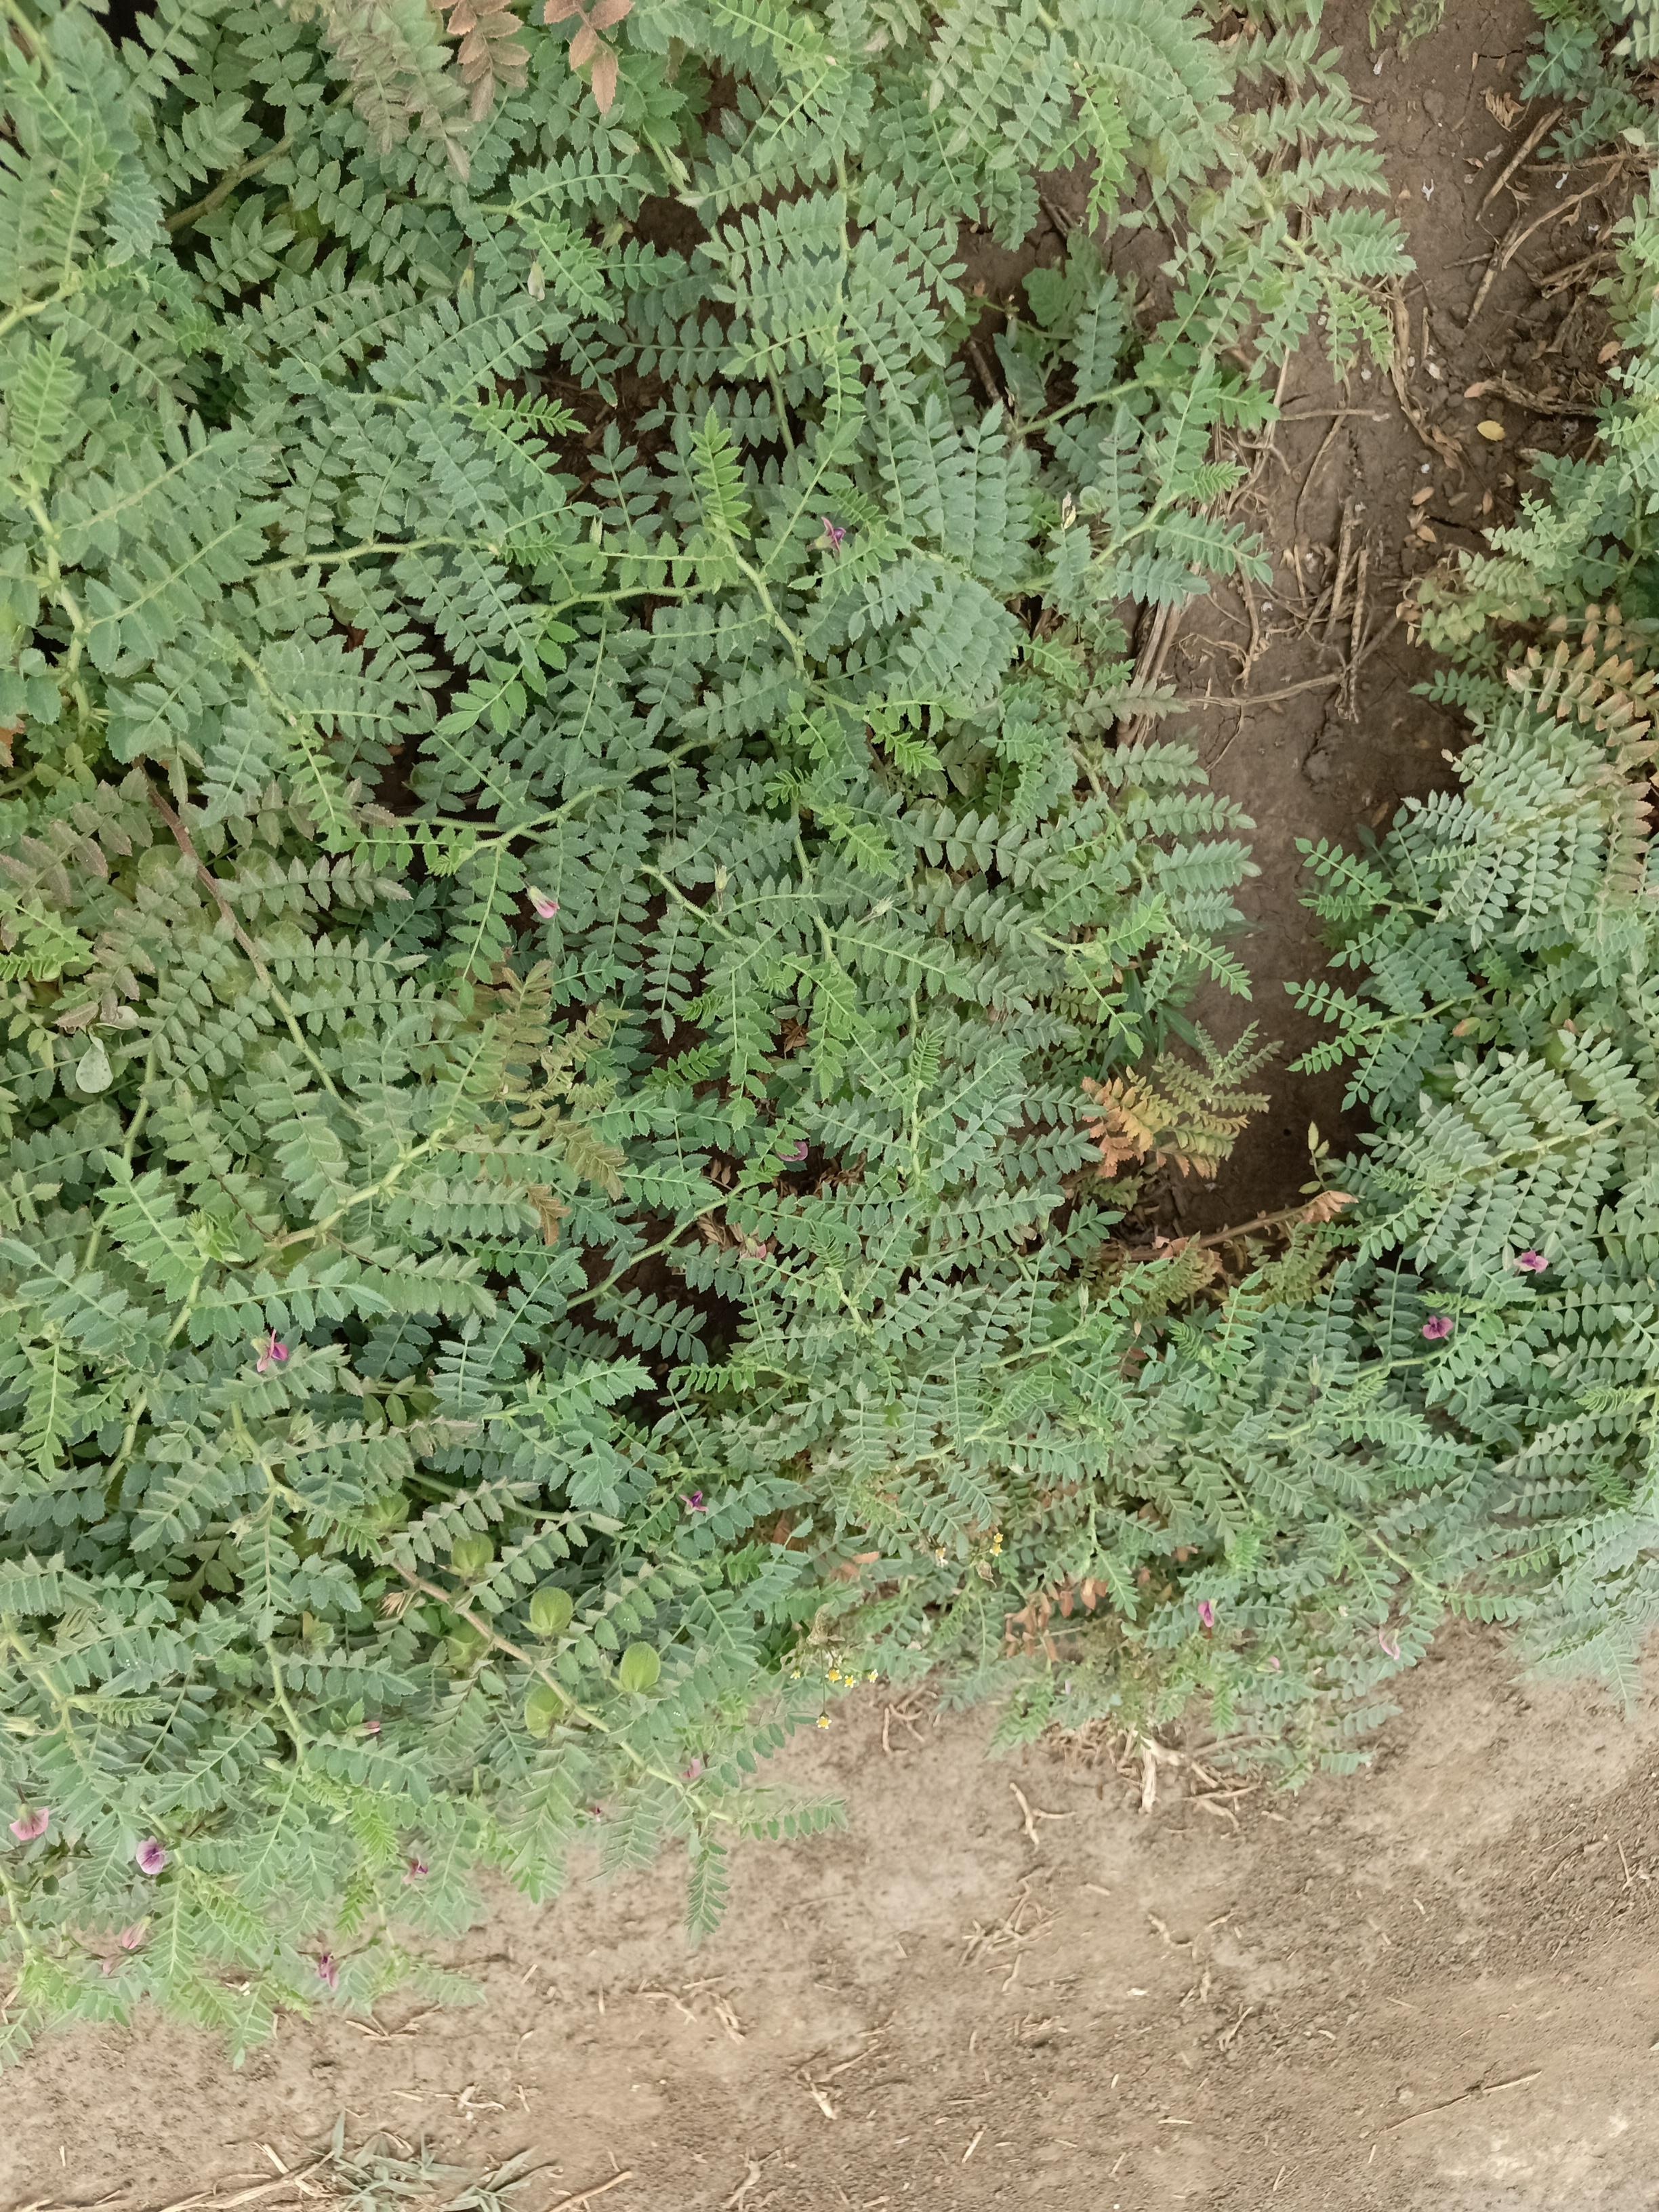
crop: chickpea
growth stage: development pod
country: Tanzania
